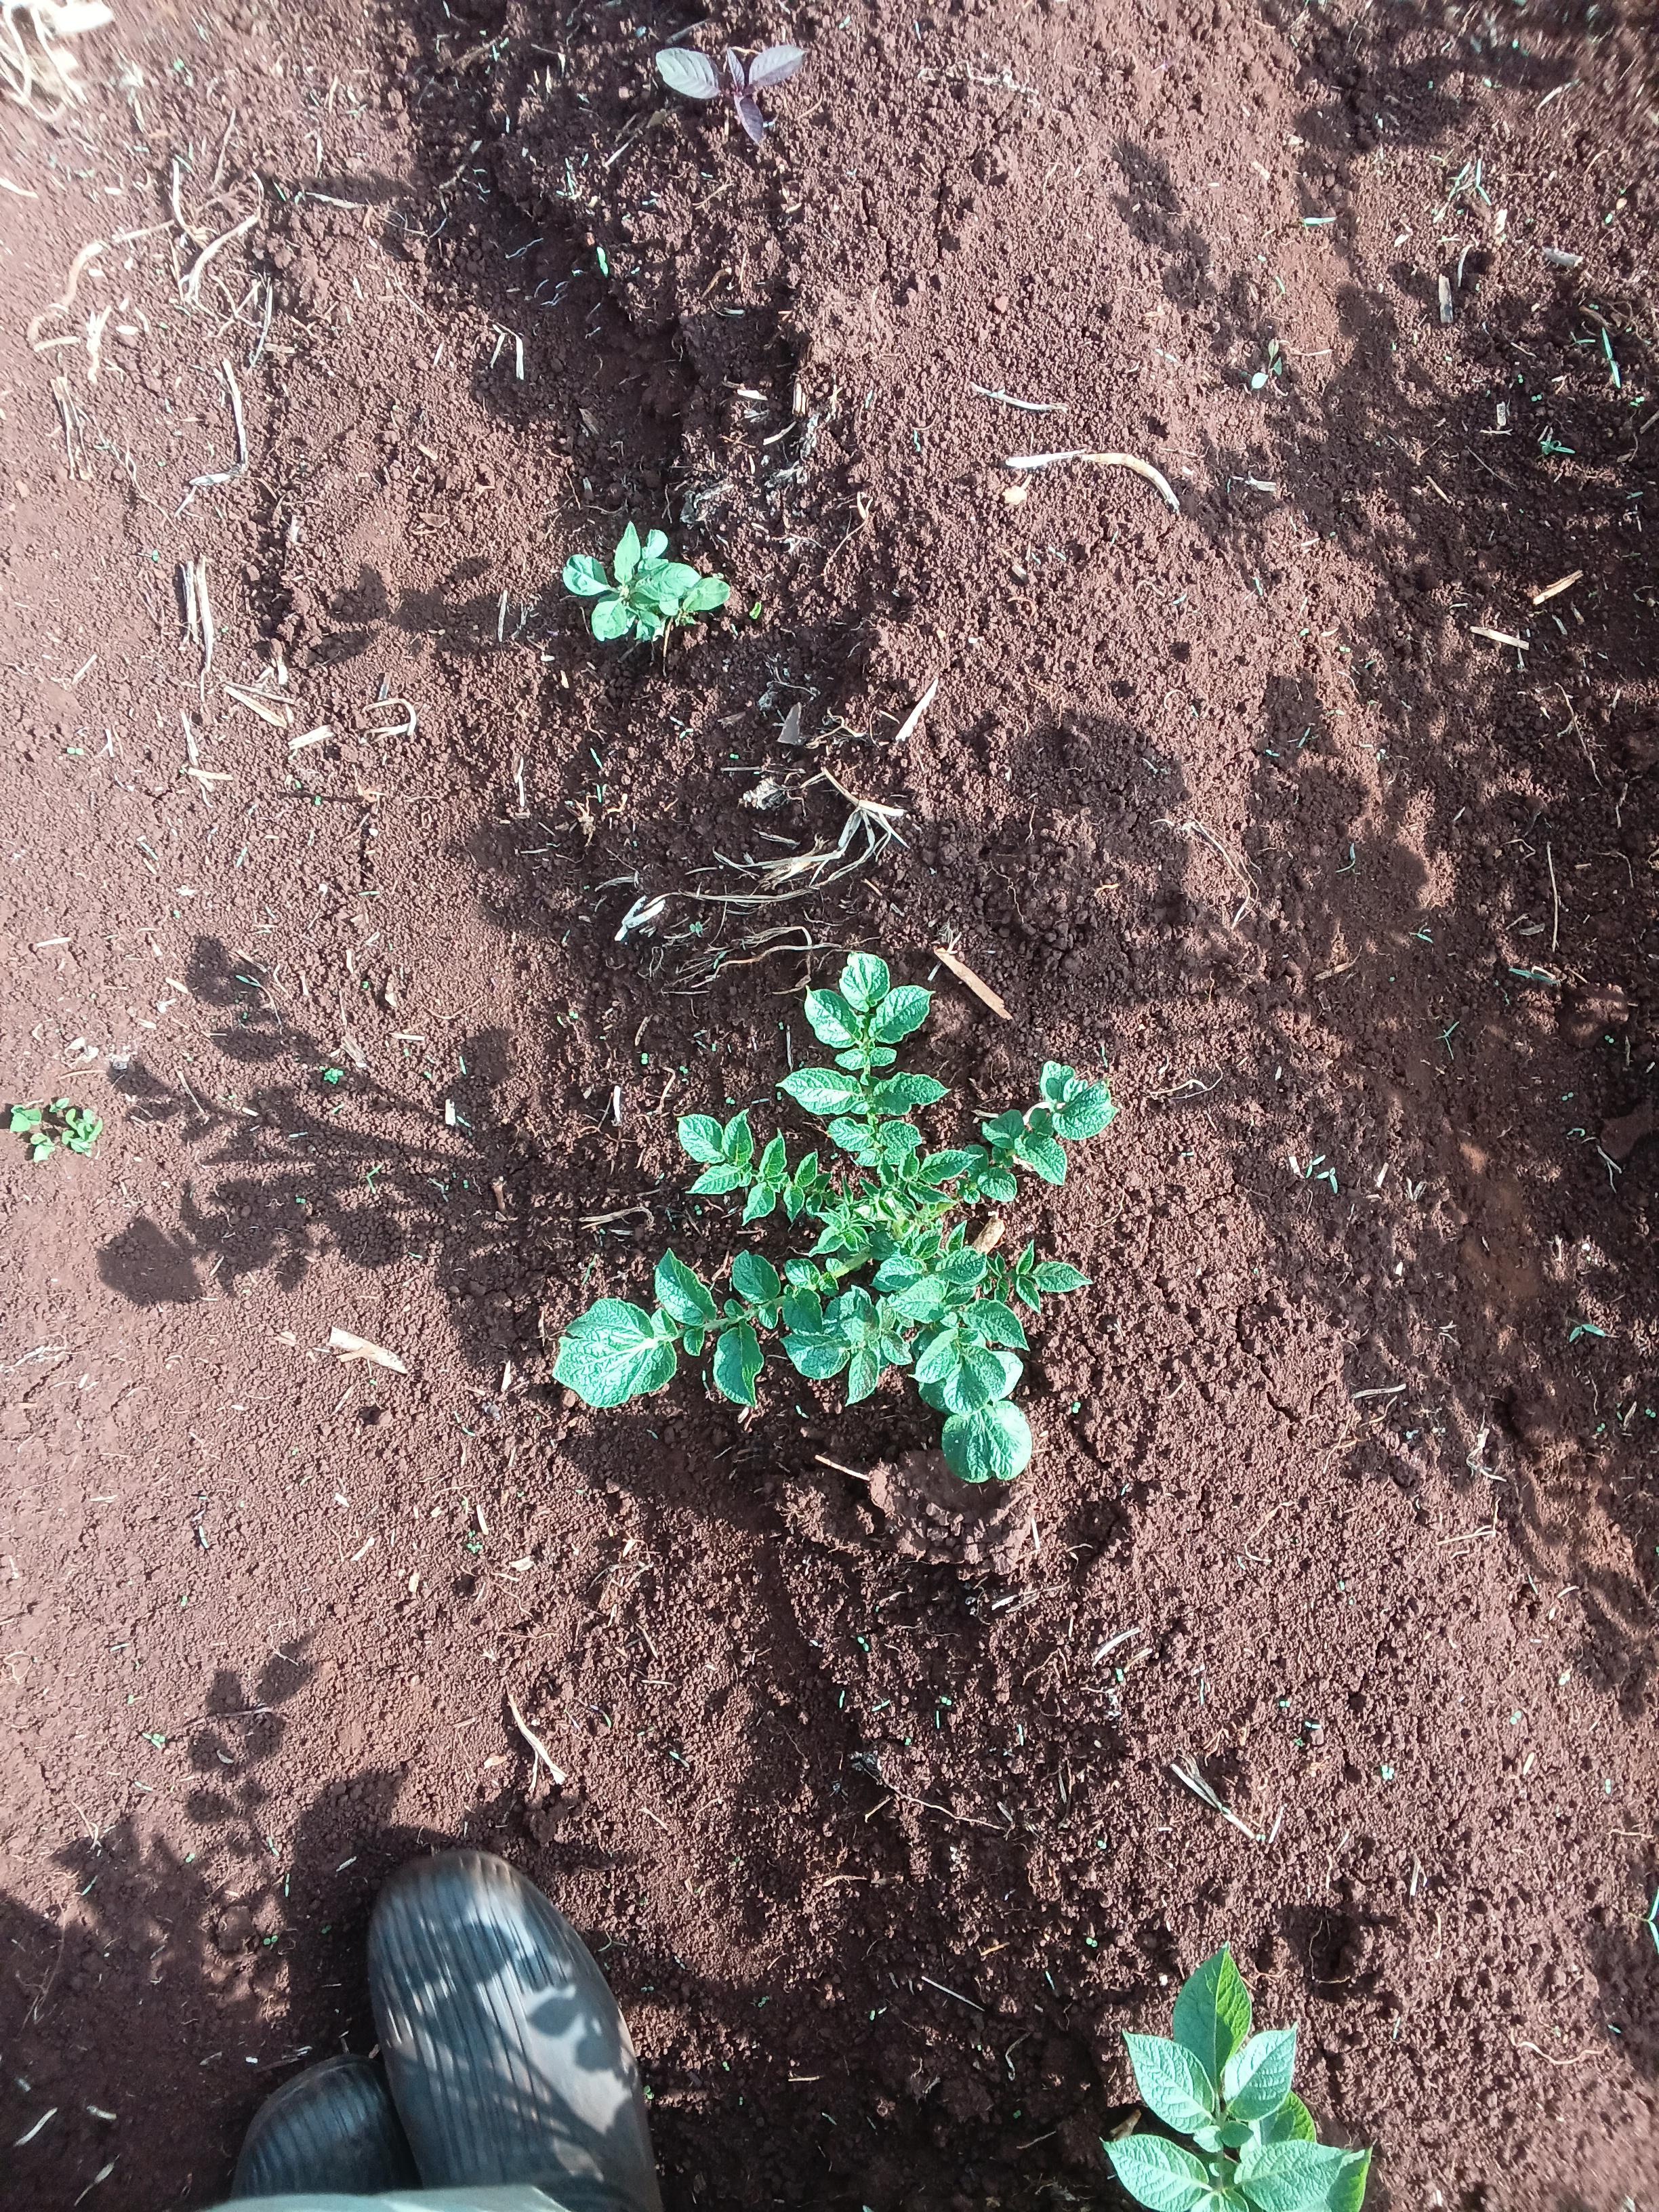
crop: potato
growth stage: flowering
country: Kenya
